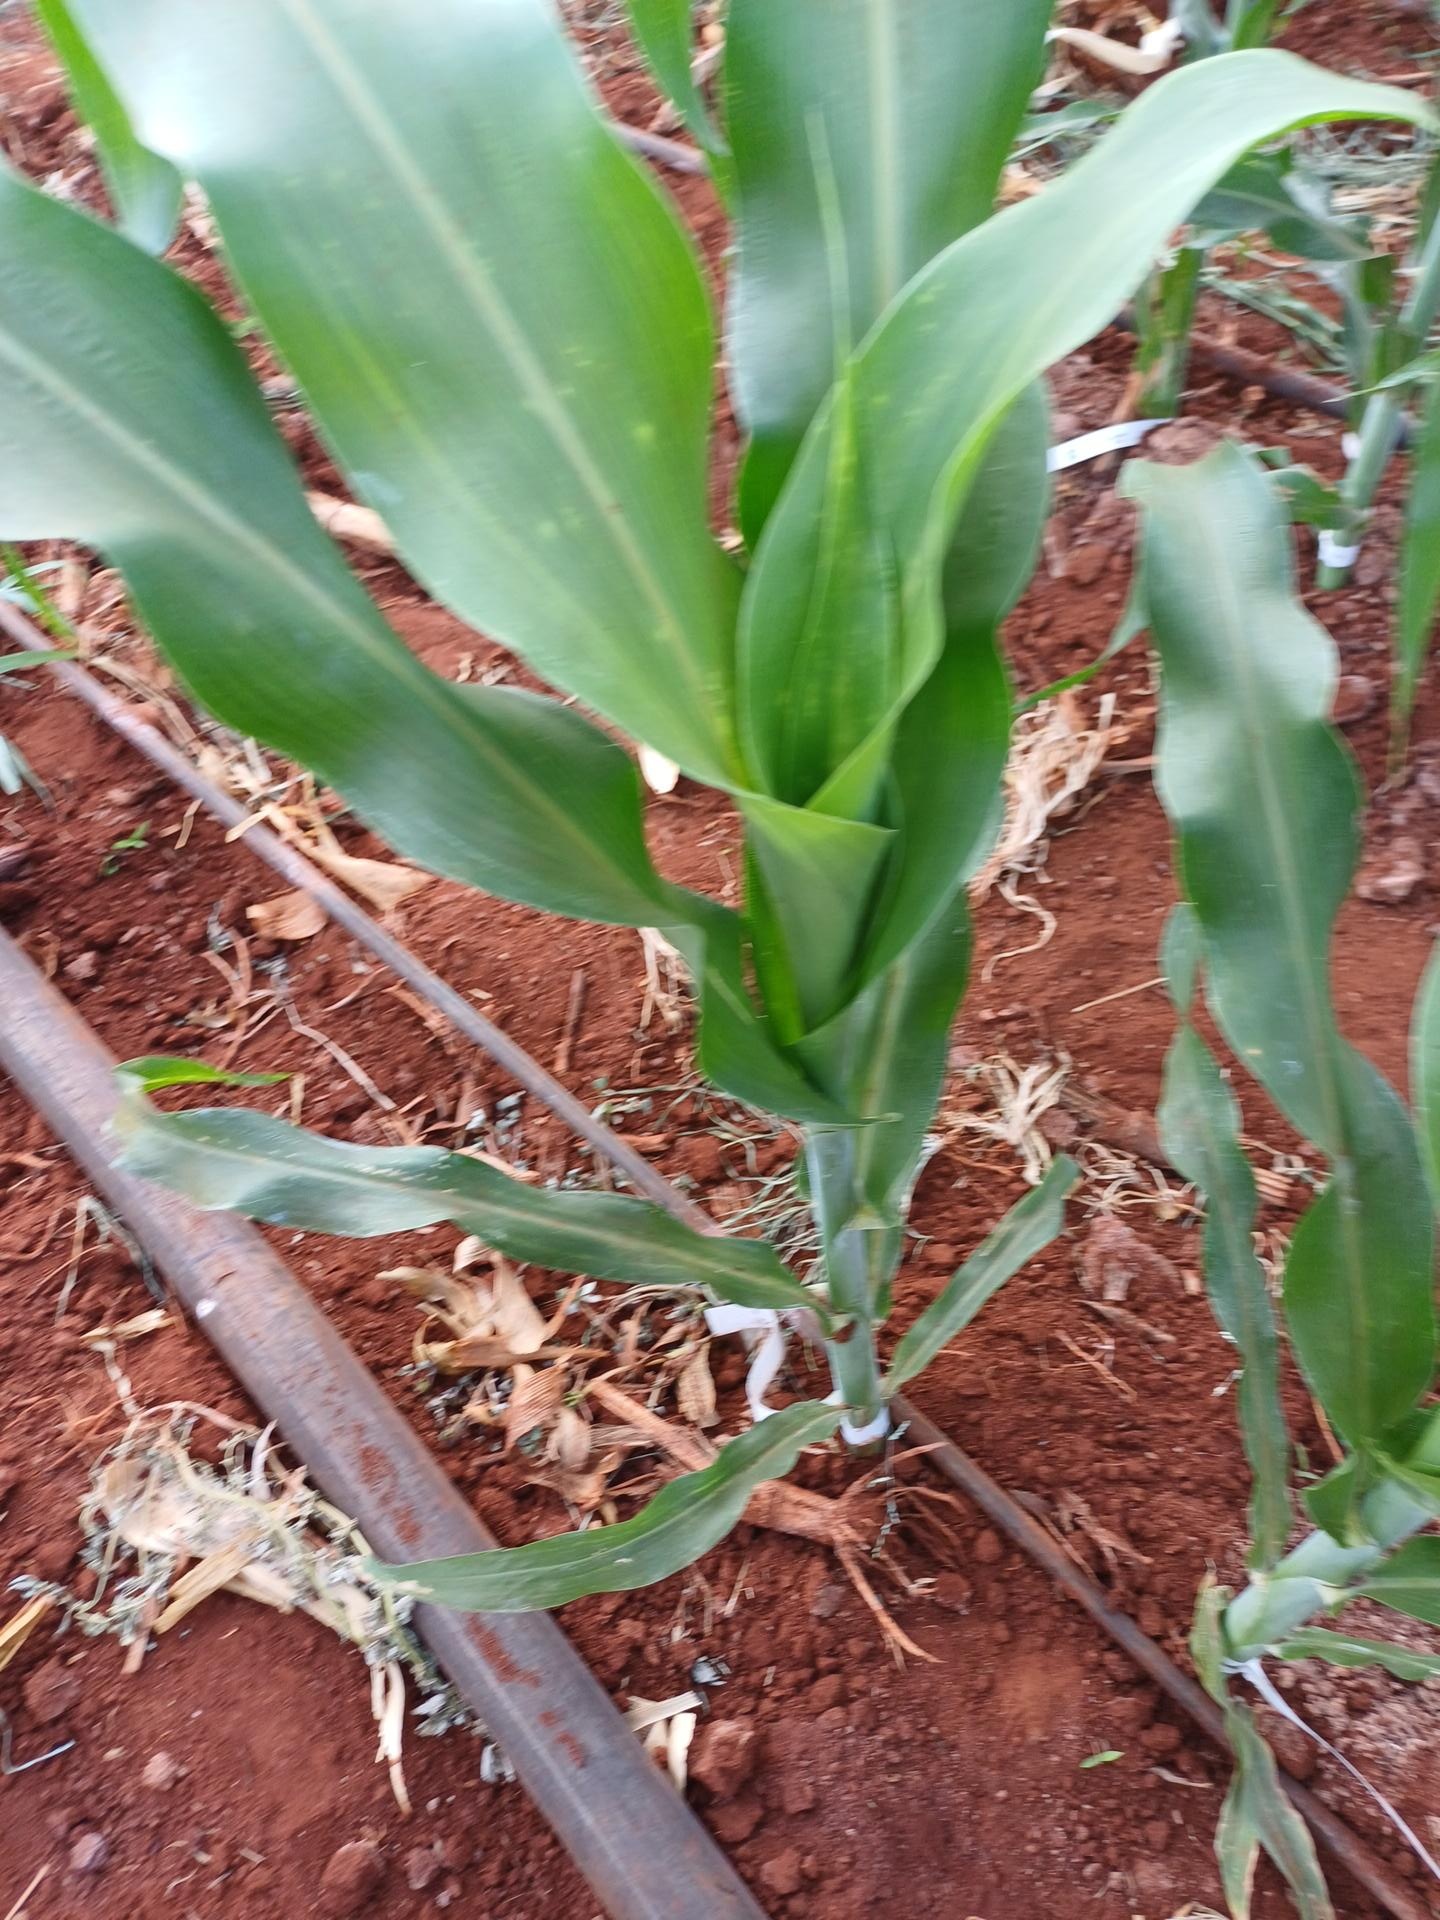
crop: sorghum
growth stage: vegetative
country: Kenya
